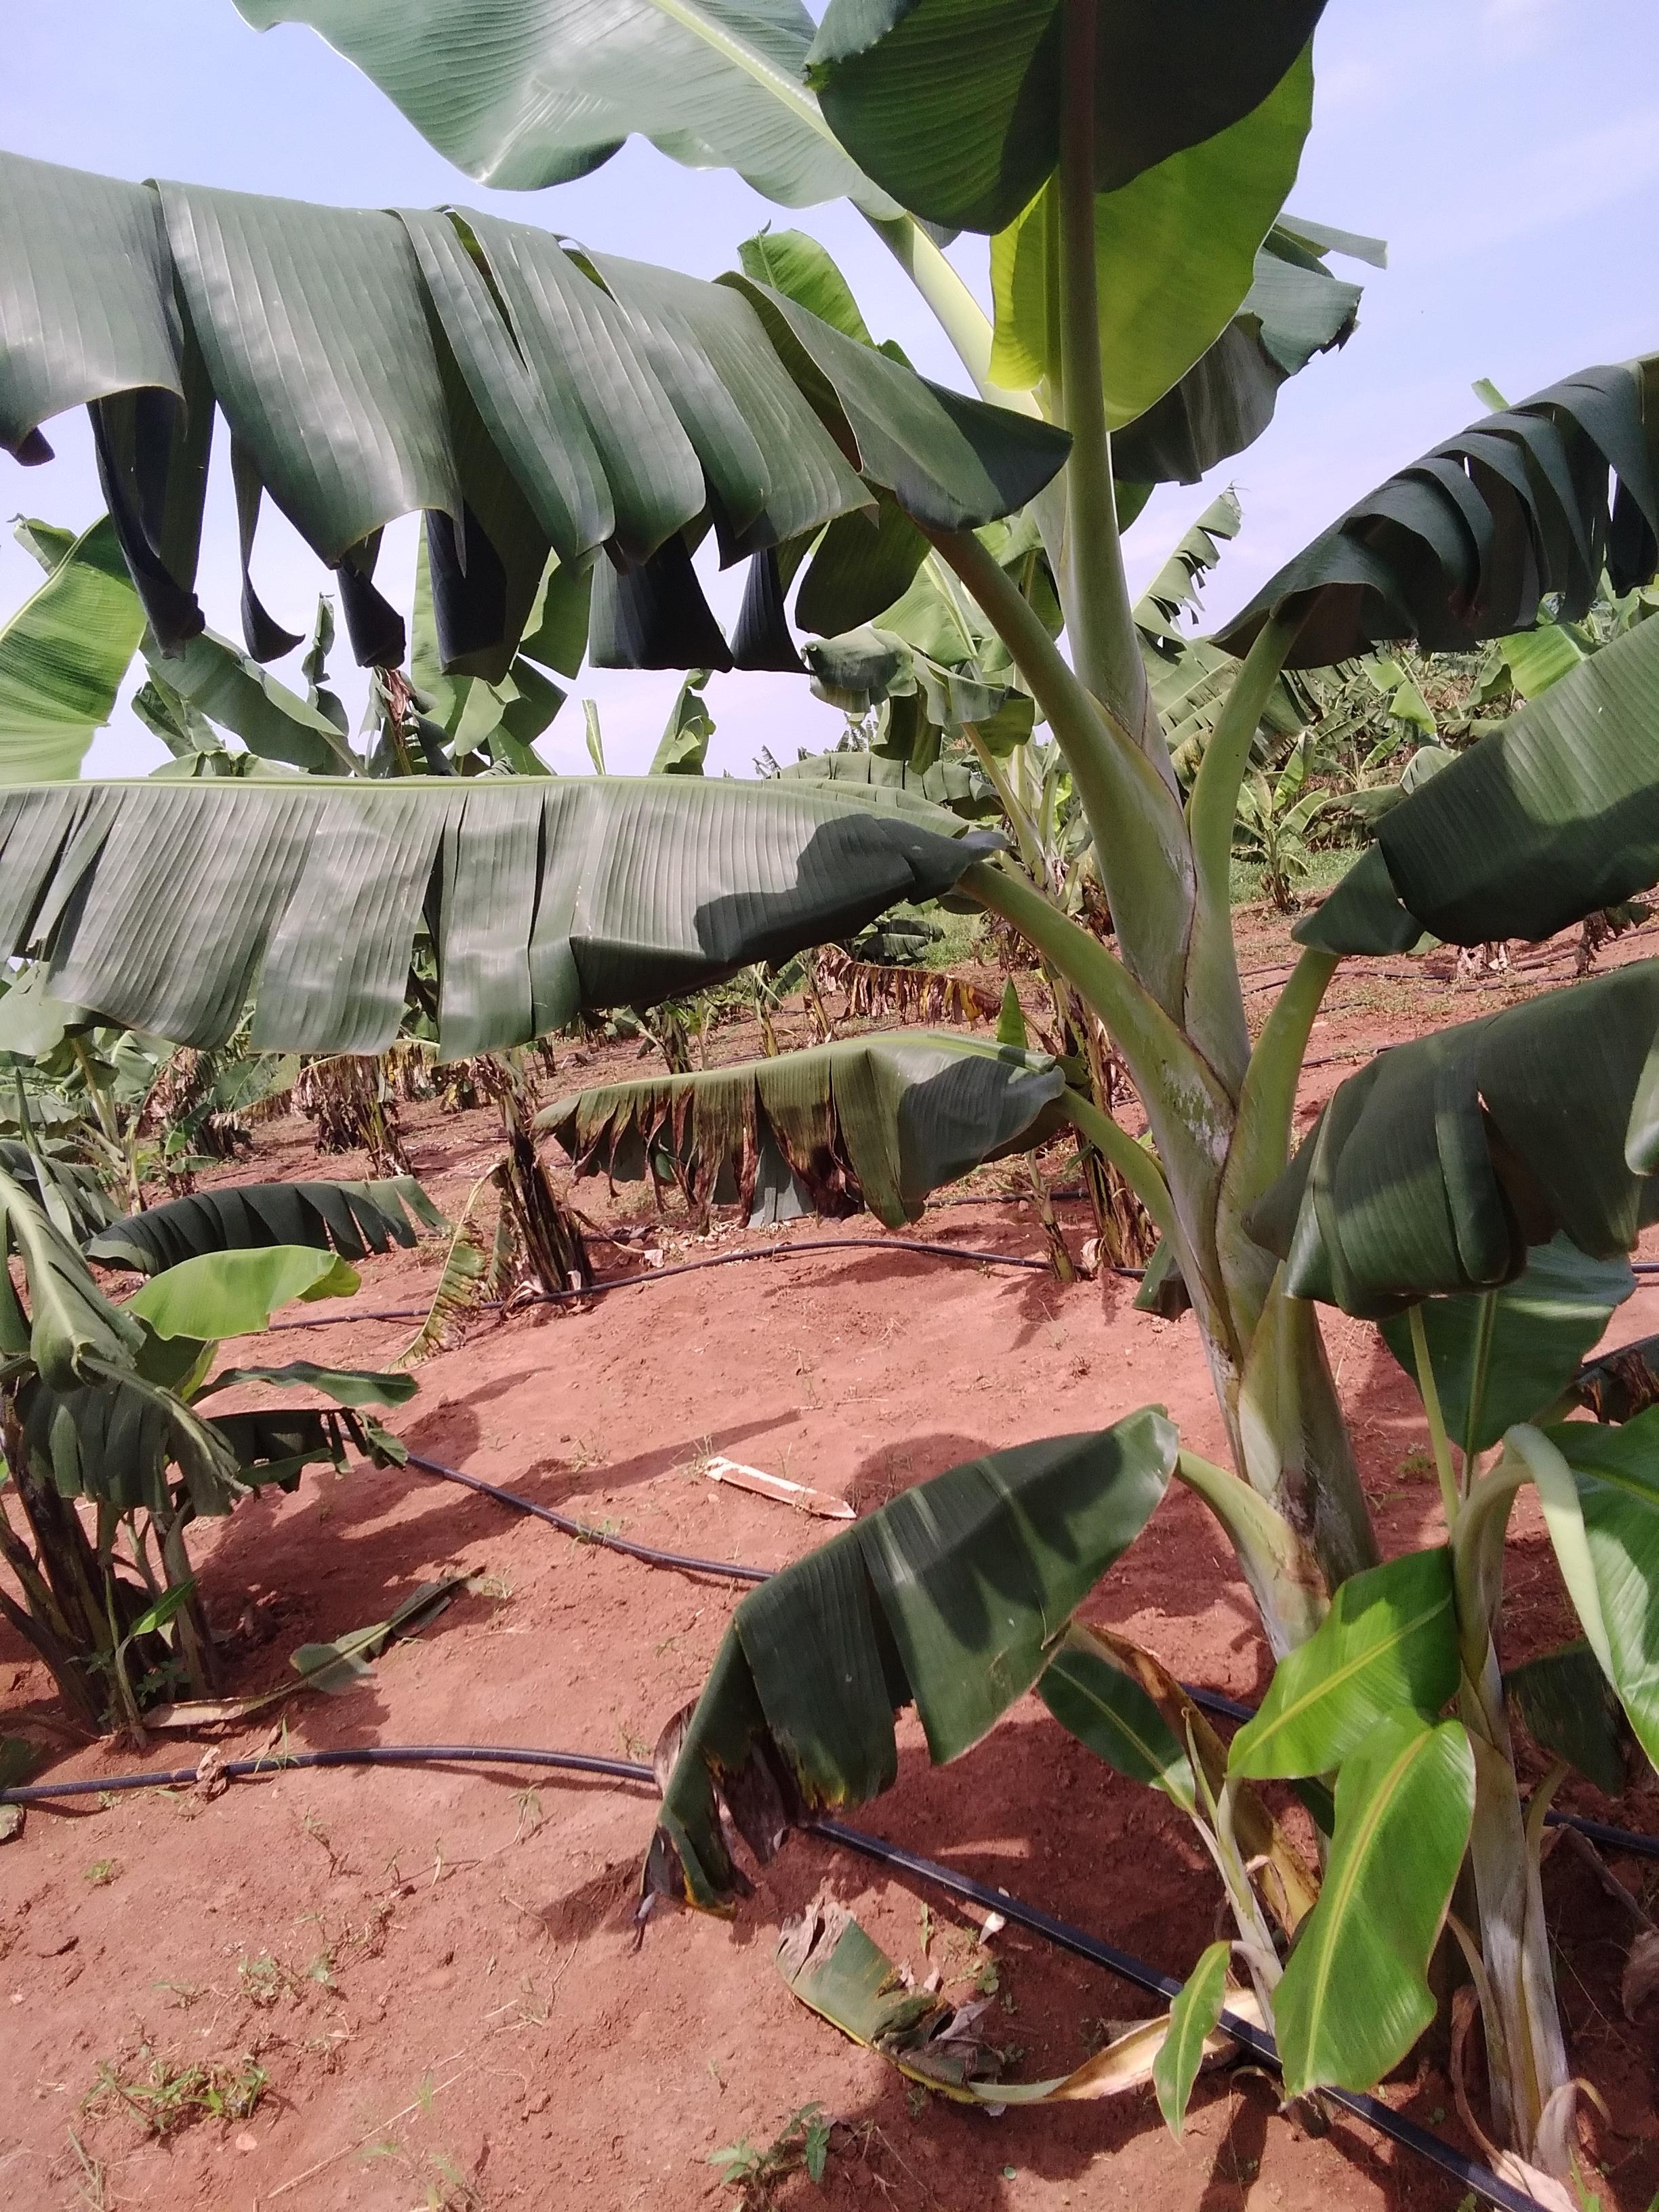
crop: banana
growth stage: vegetative
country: Uganda
